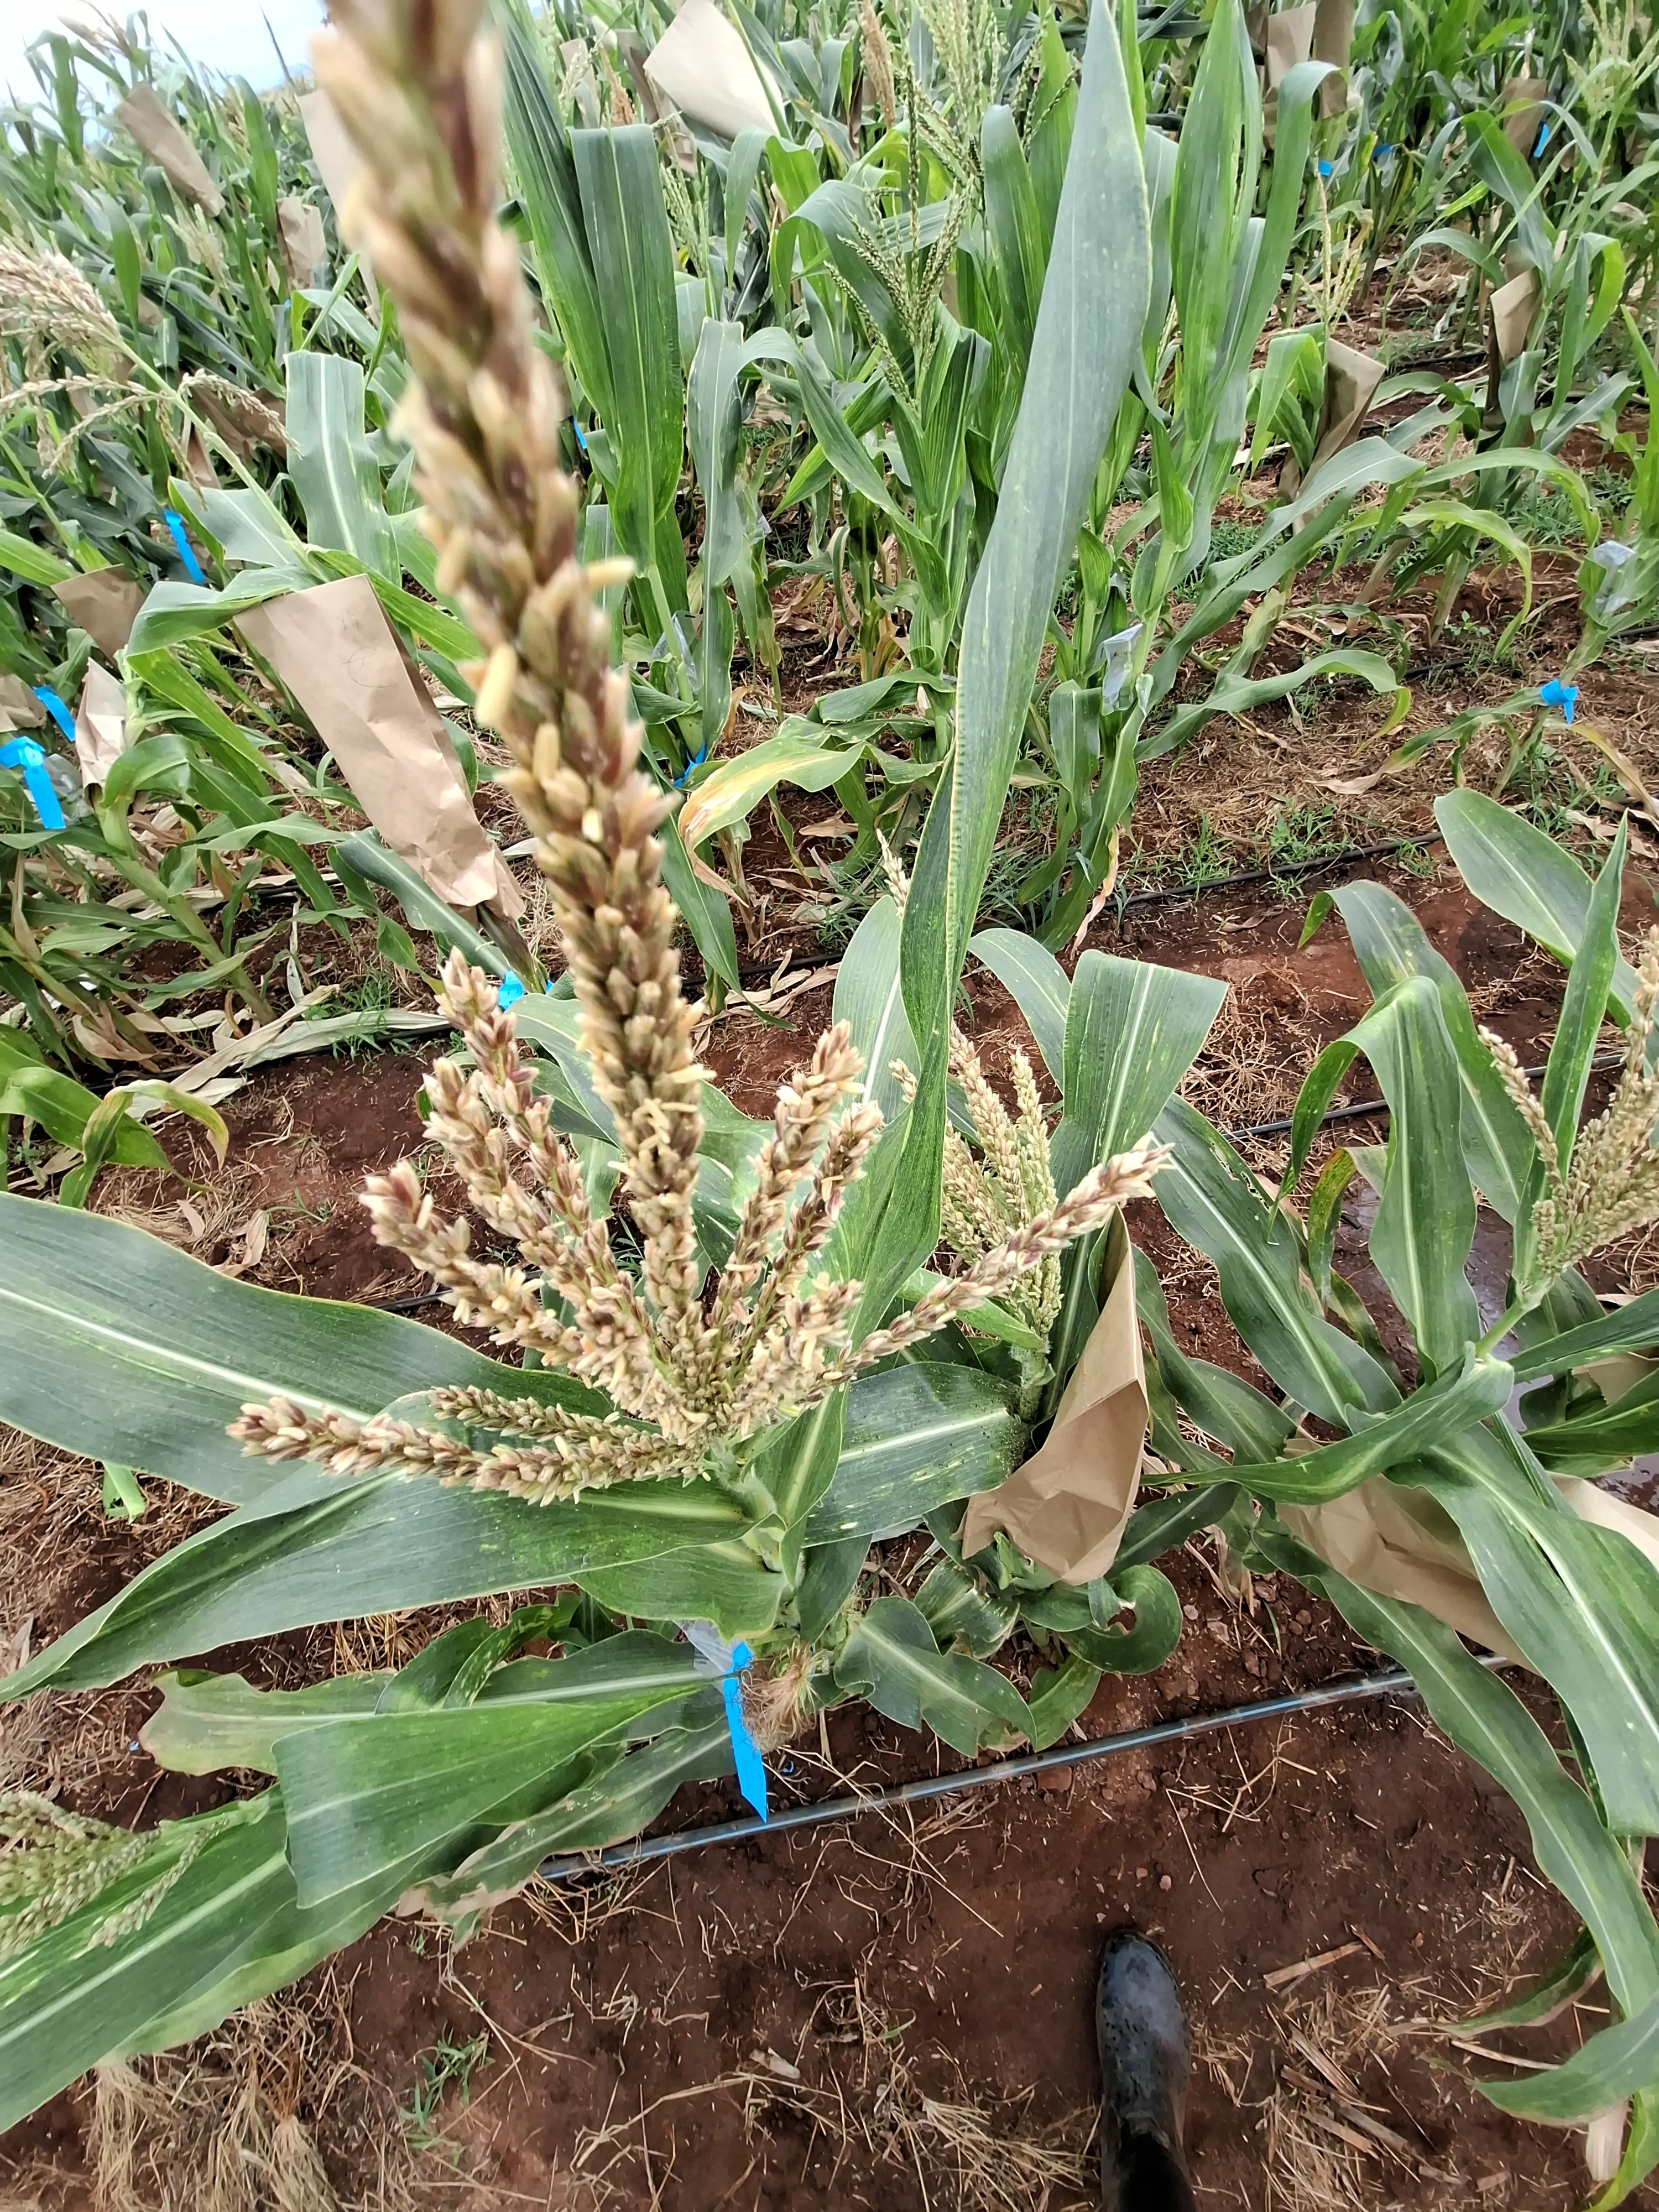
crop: maize
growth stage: flowering
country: Kenya
